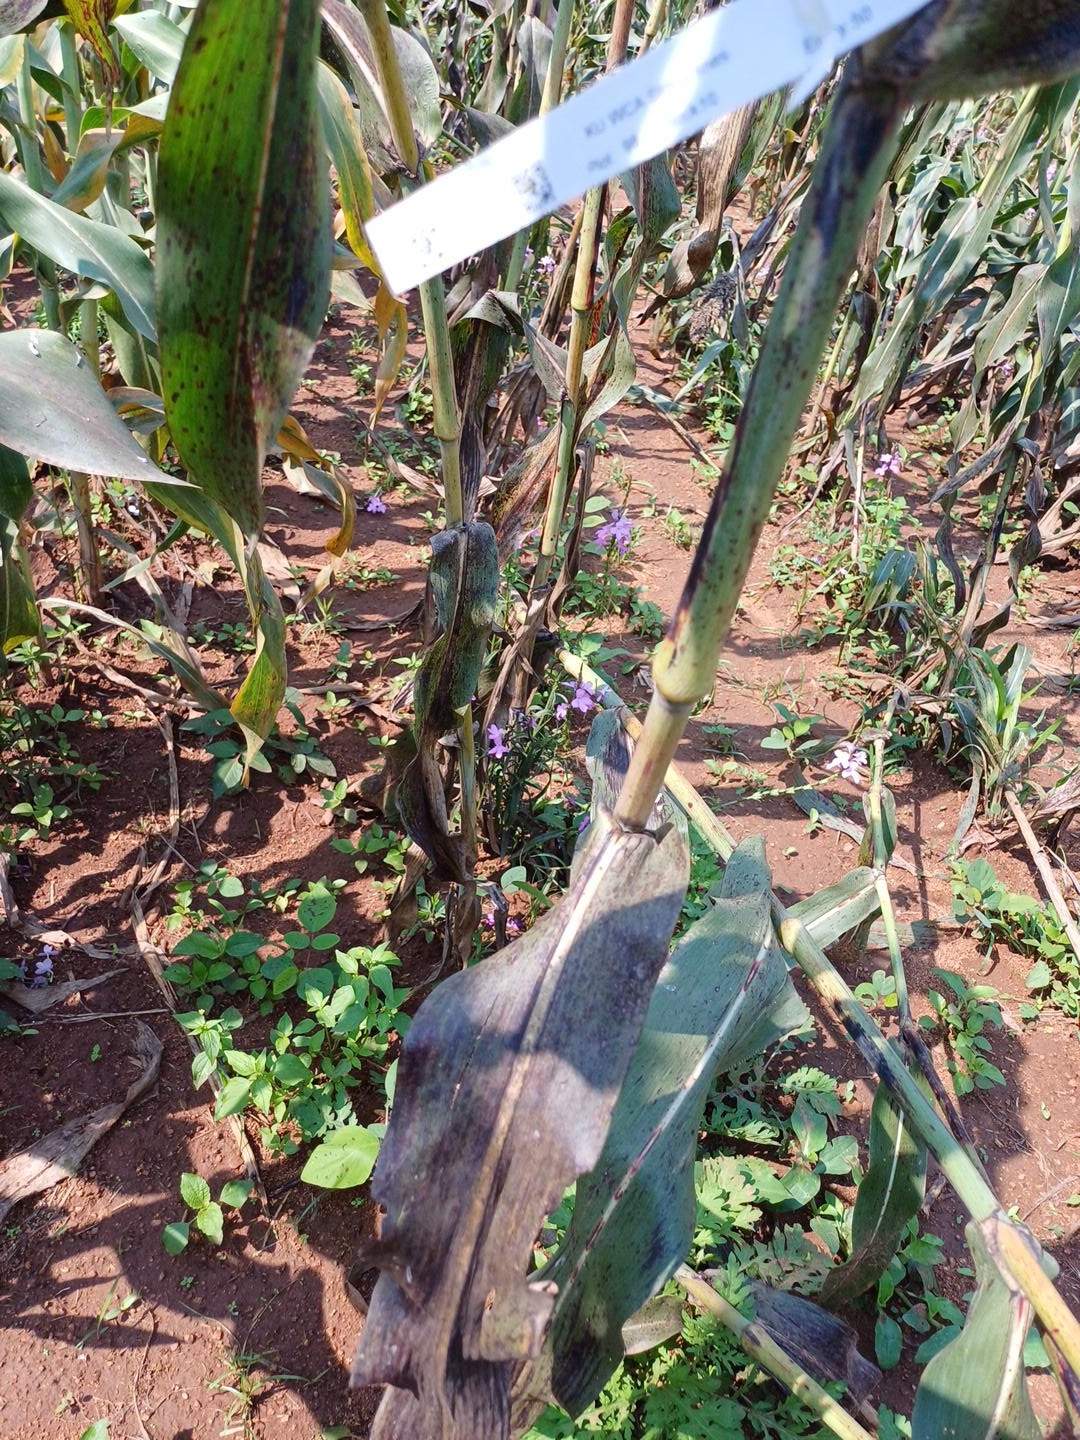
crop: sorghum
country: Kenya
